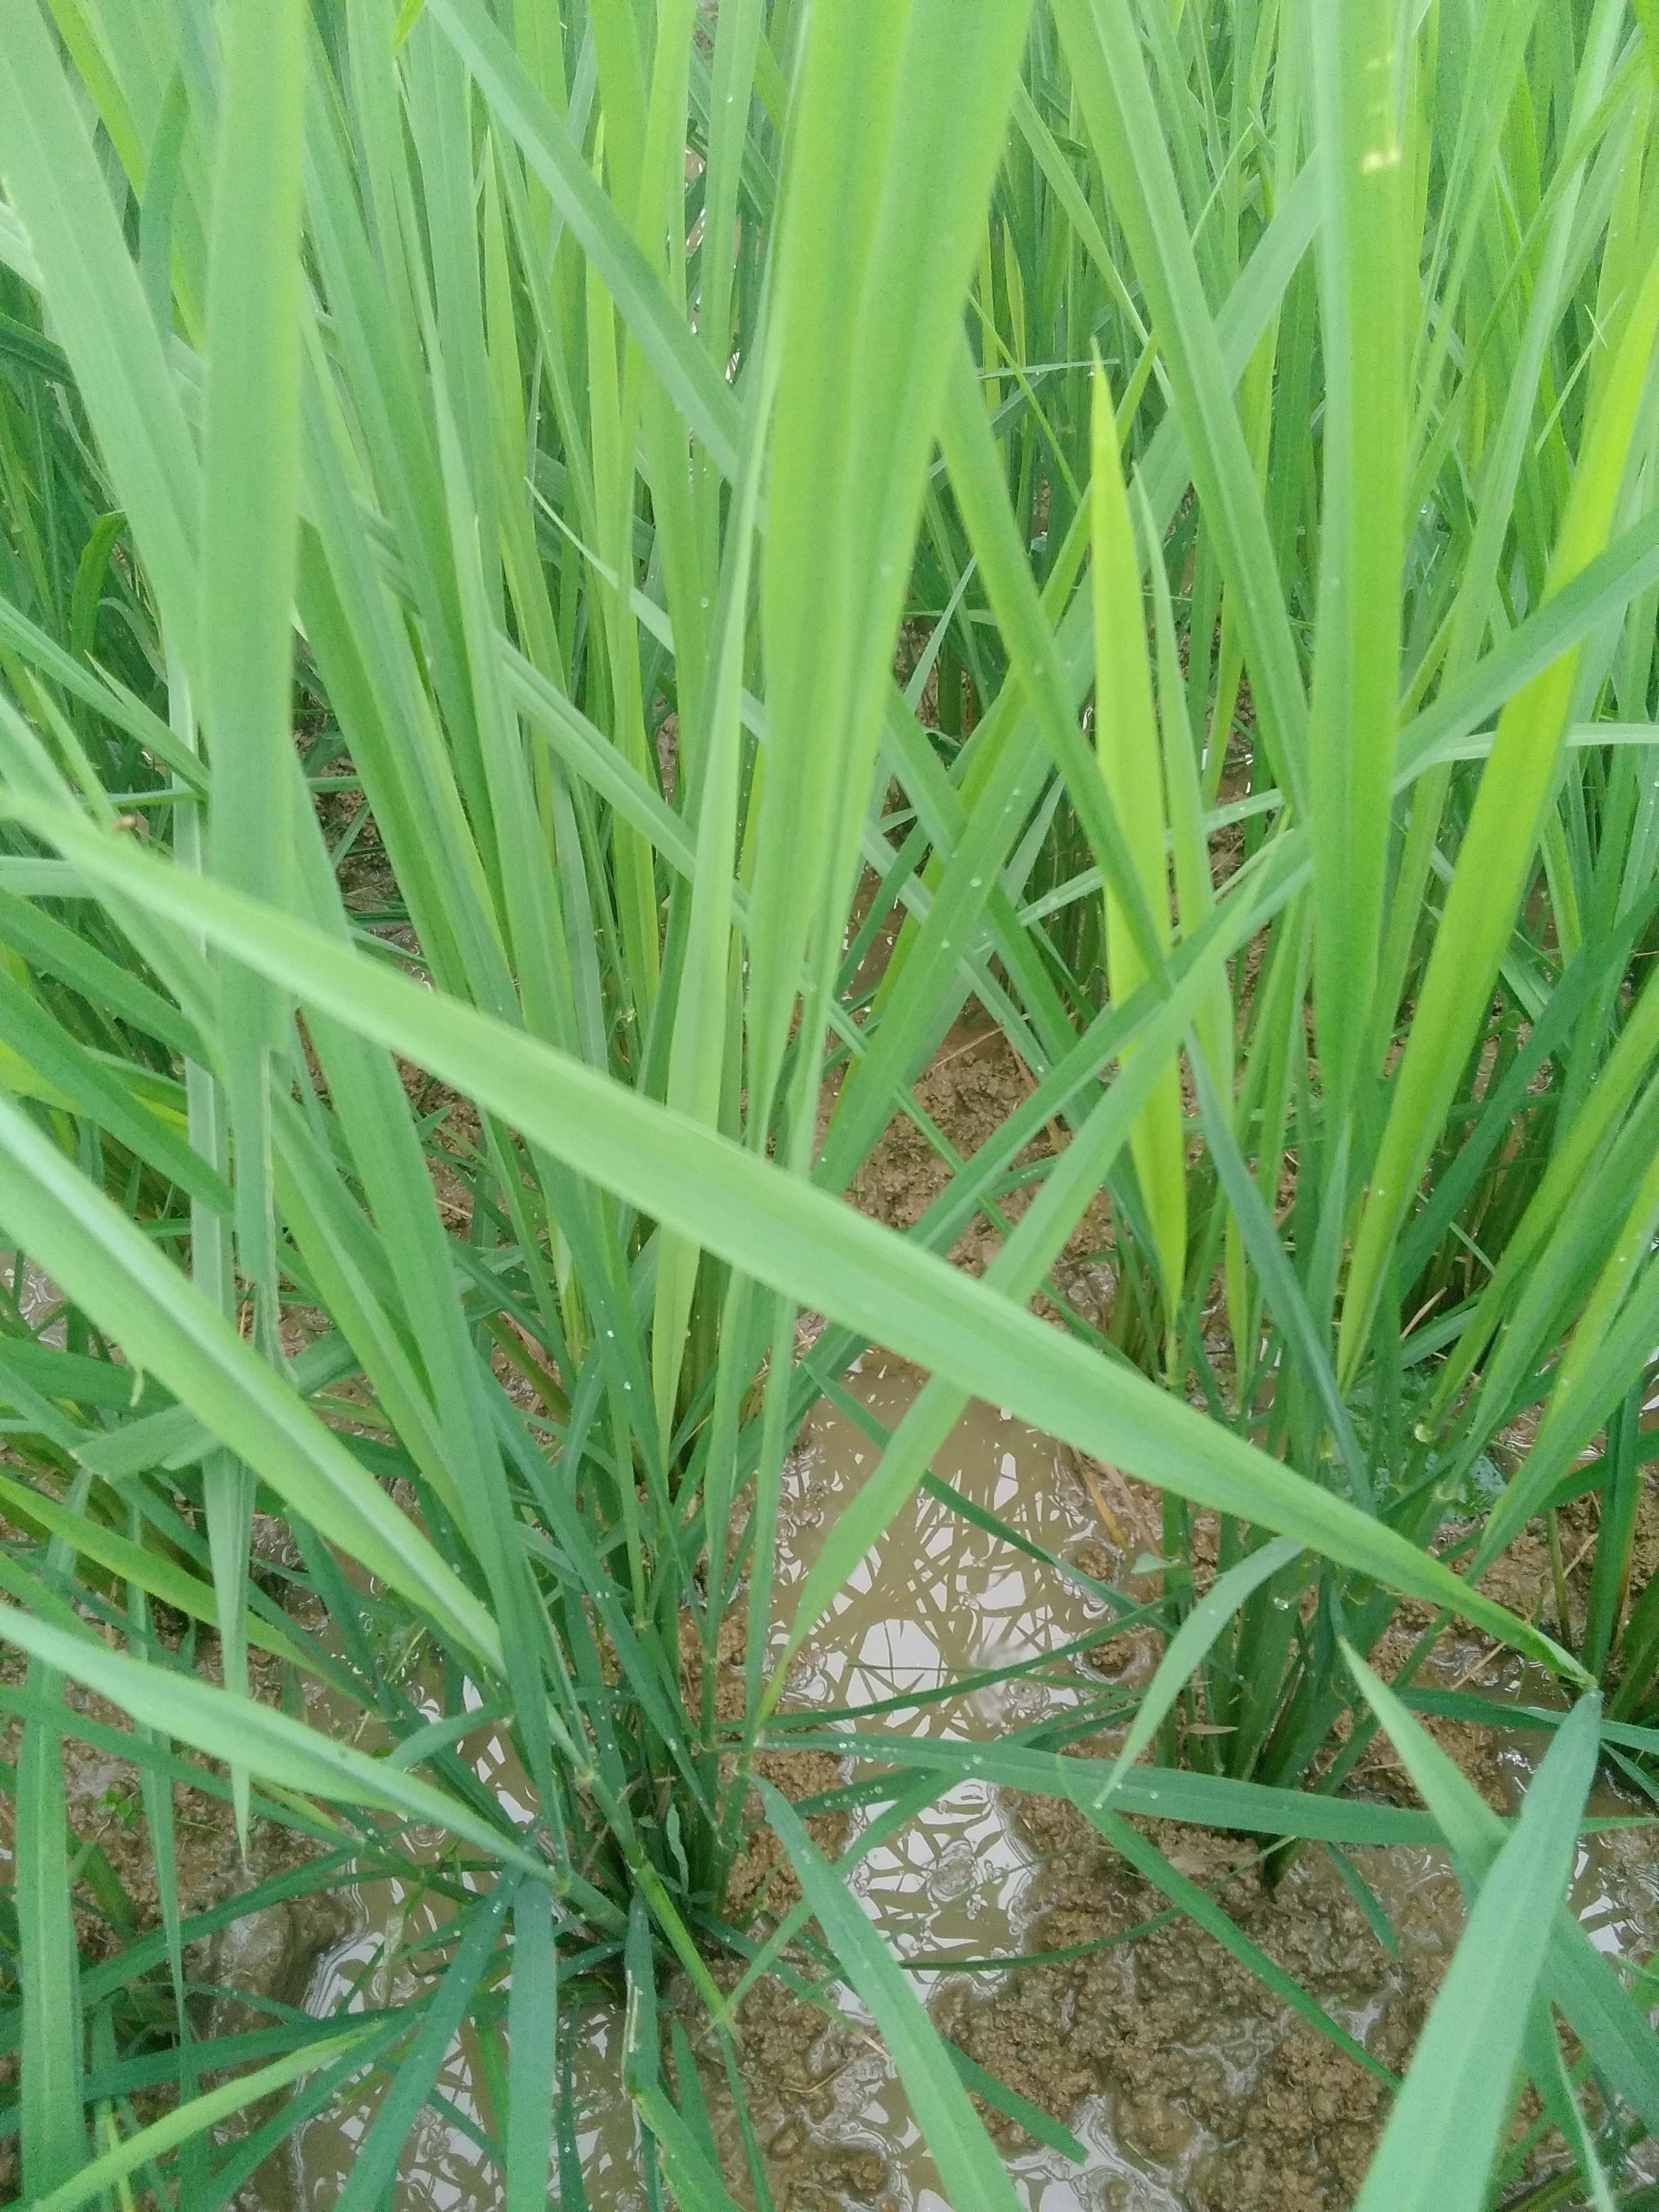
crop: rice
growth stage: vegetative
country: Nigeria
